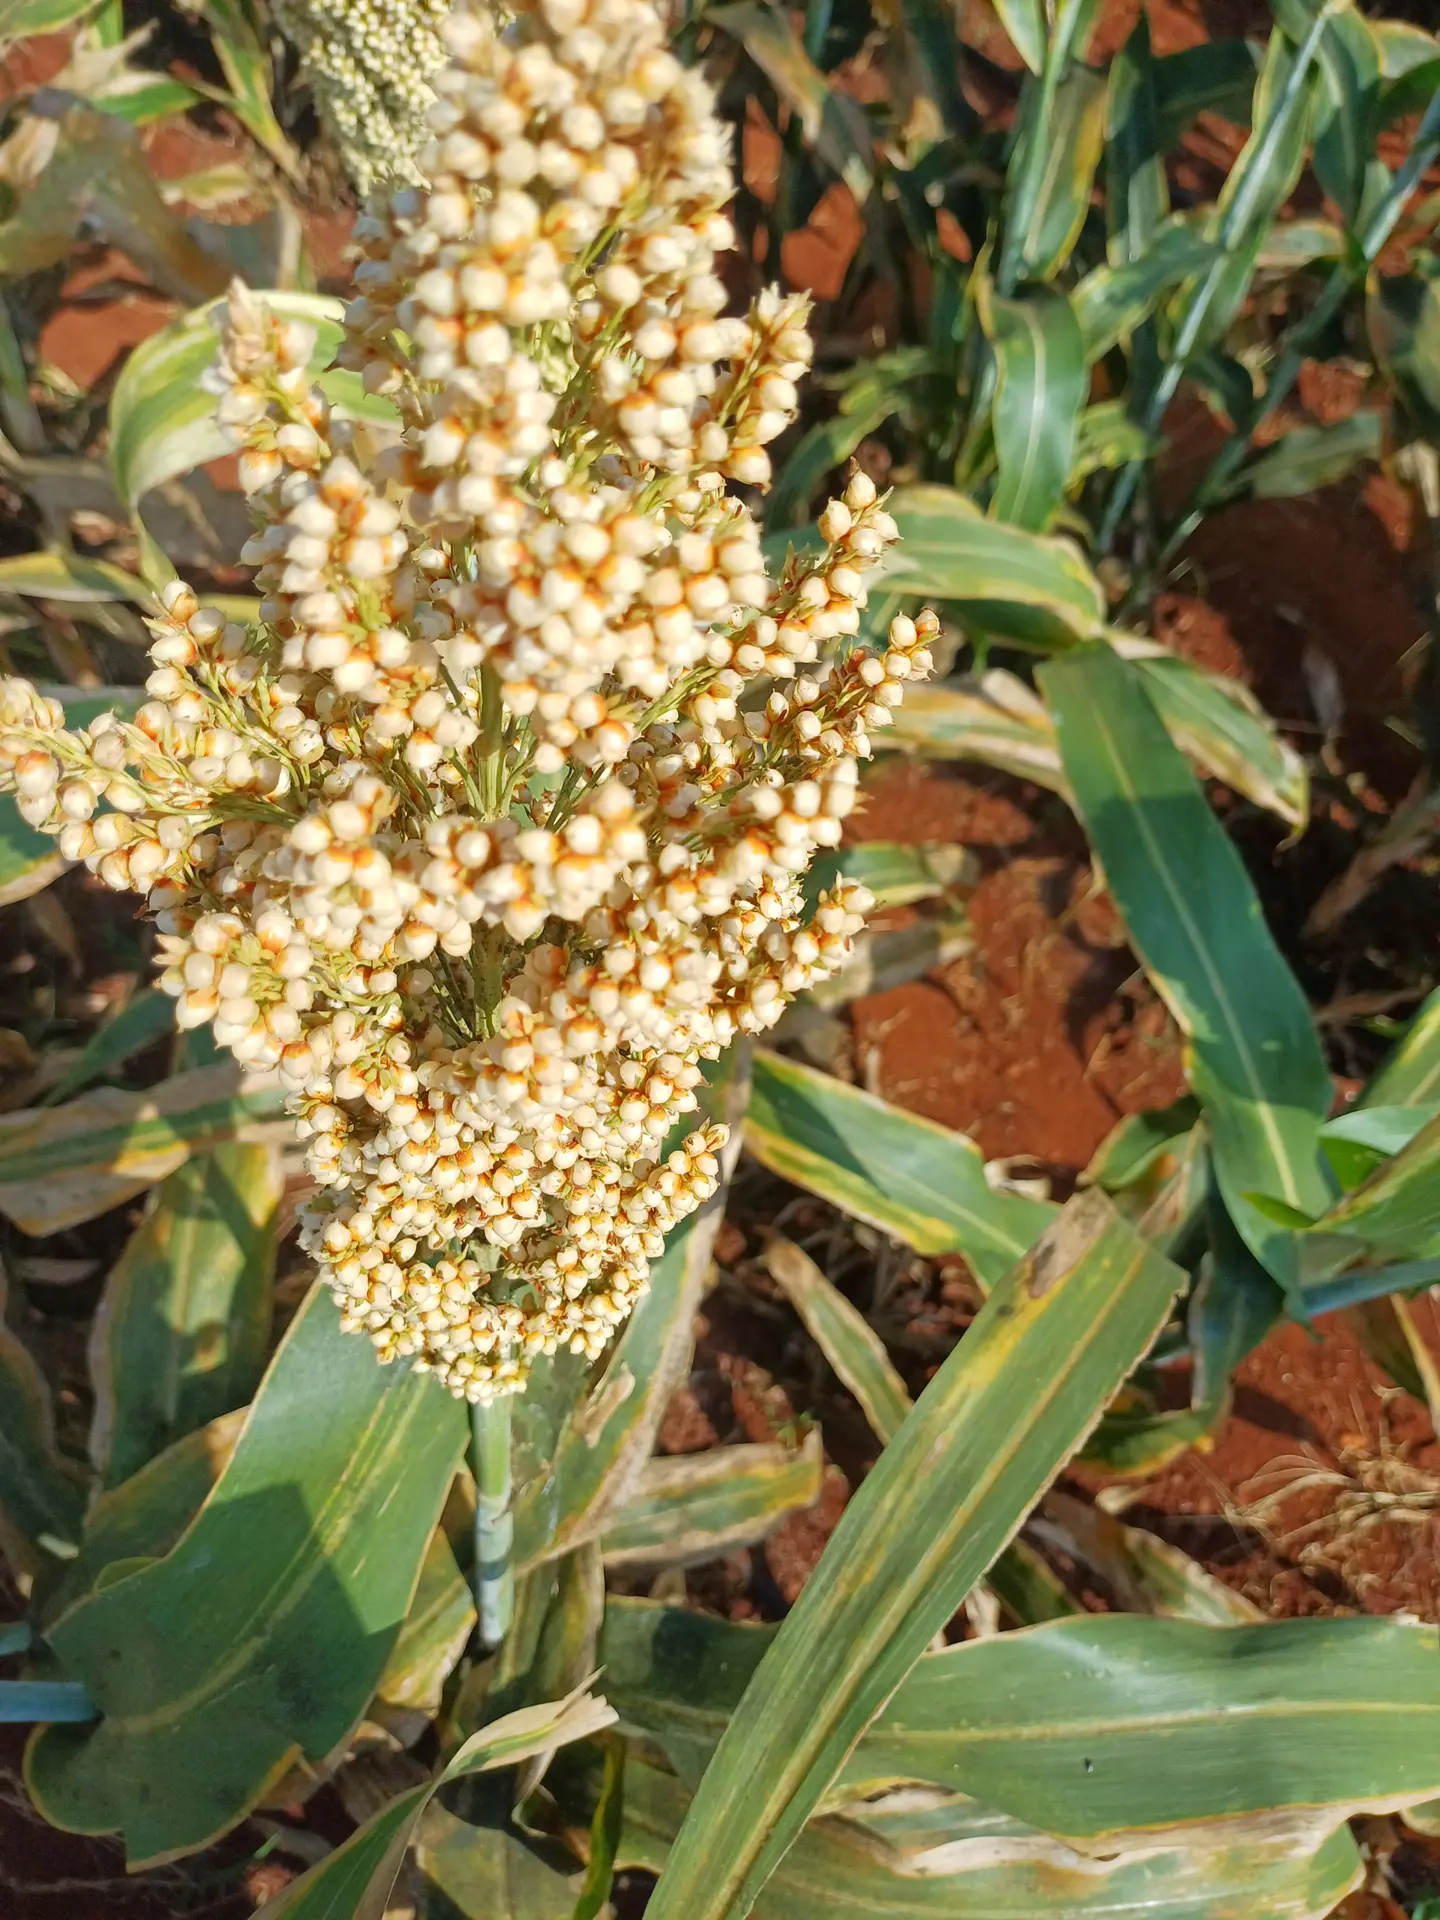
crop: sorghum
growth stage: maturity
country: Kenya
